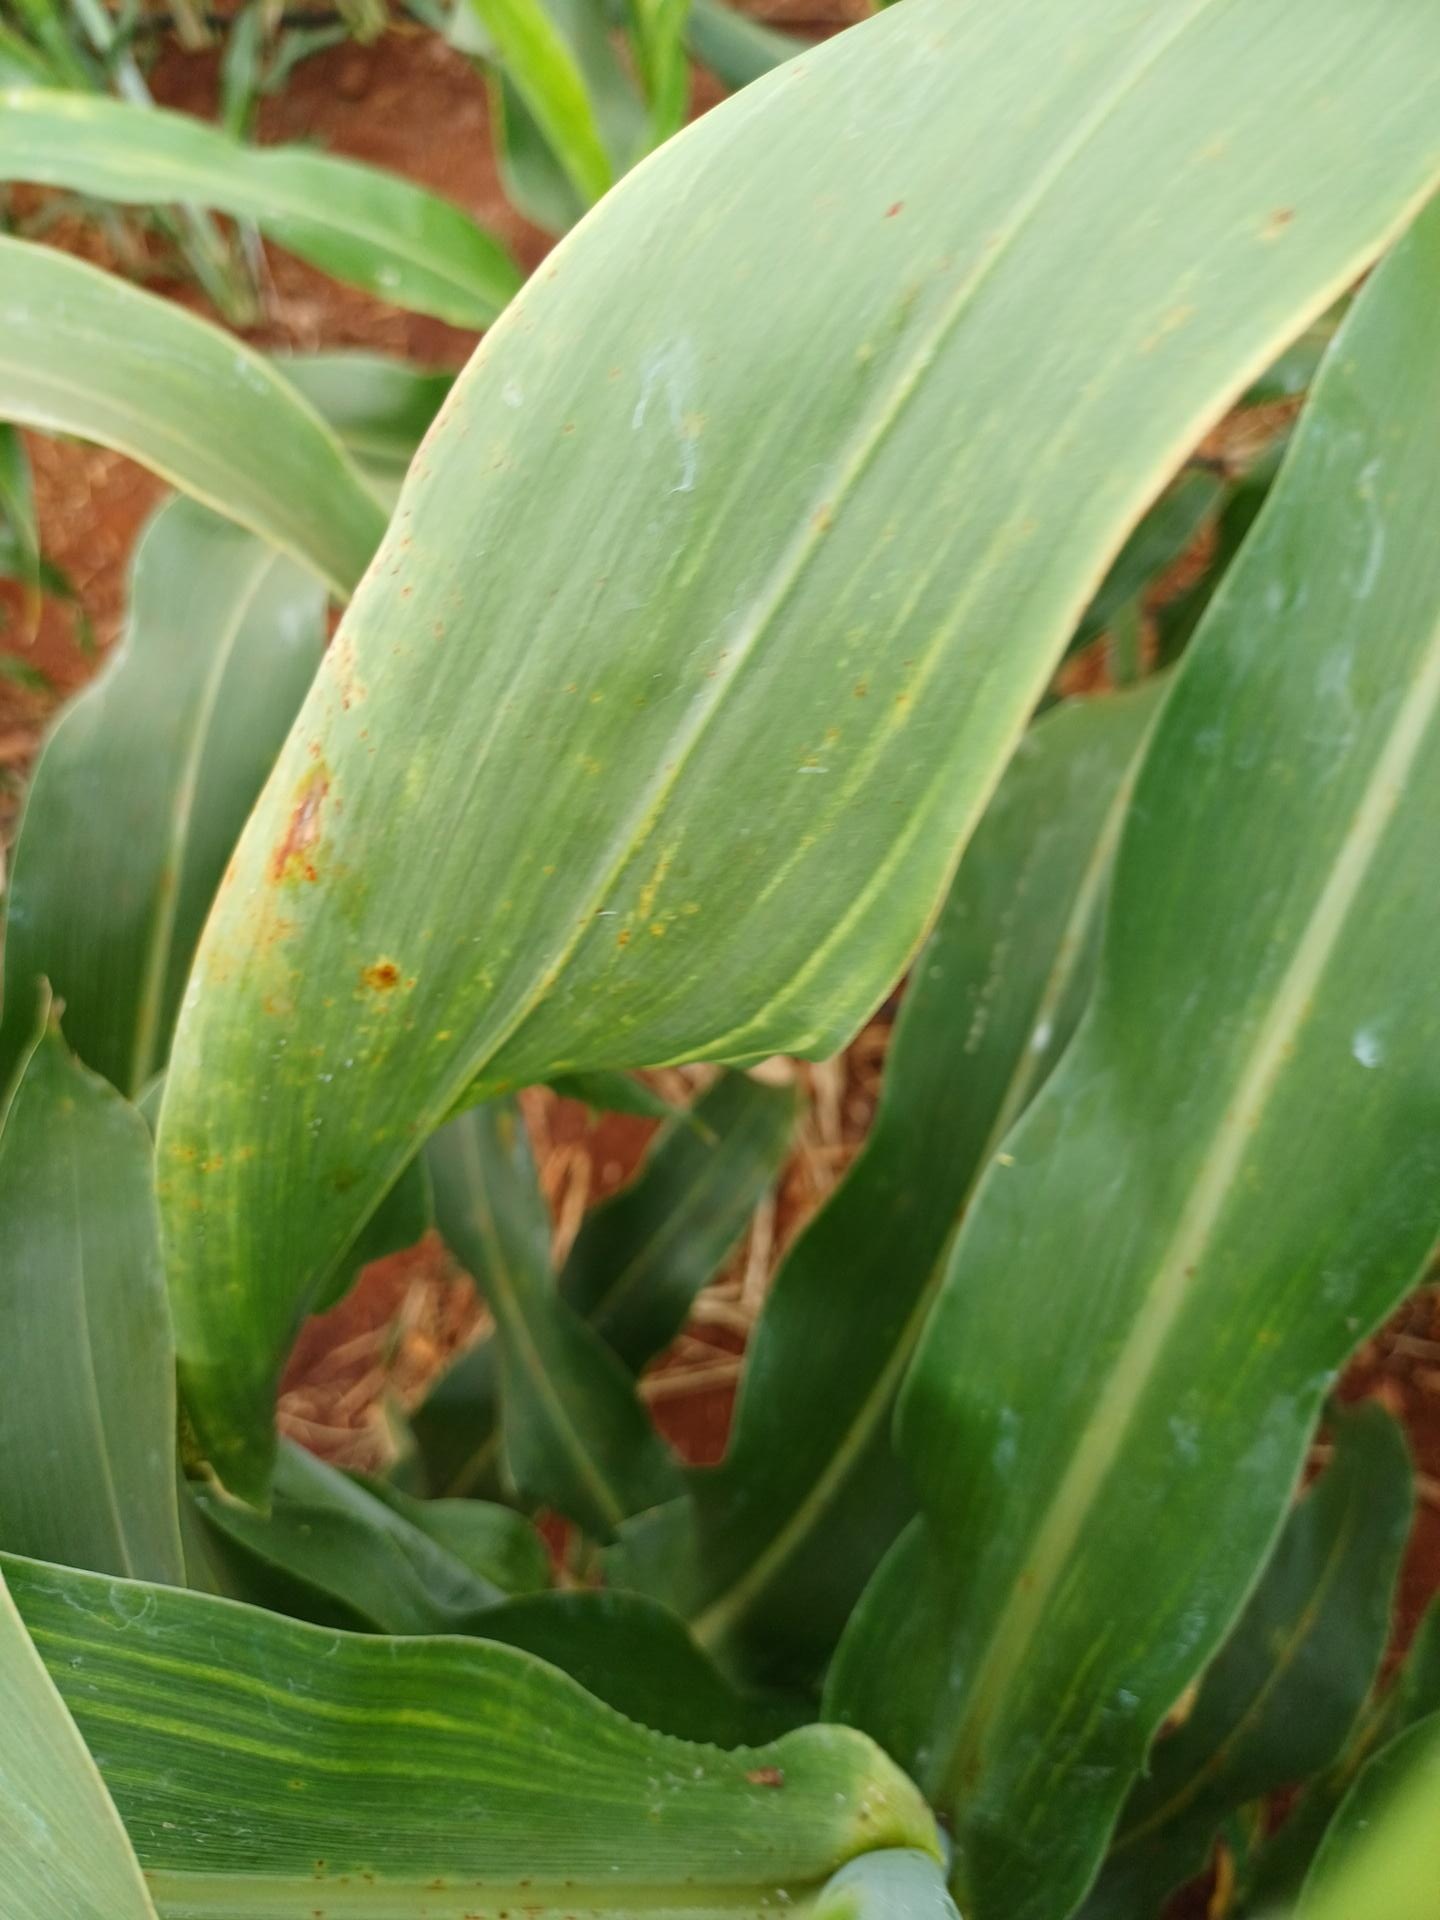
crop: sorghum
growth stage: flowering
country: Kenya
